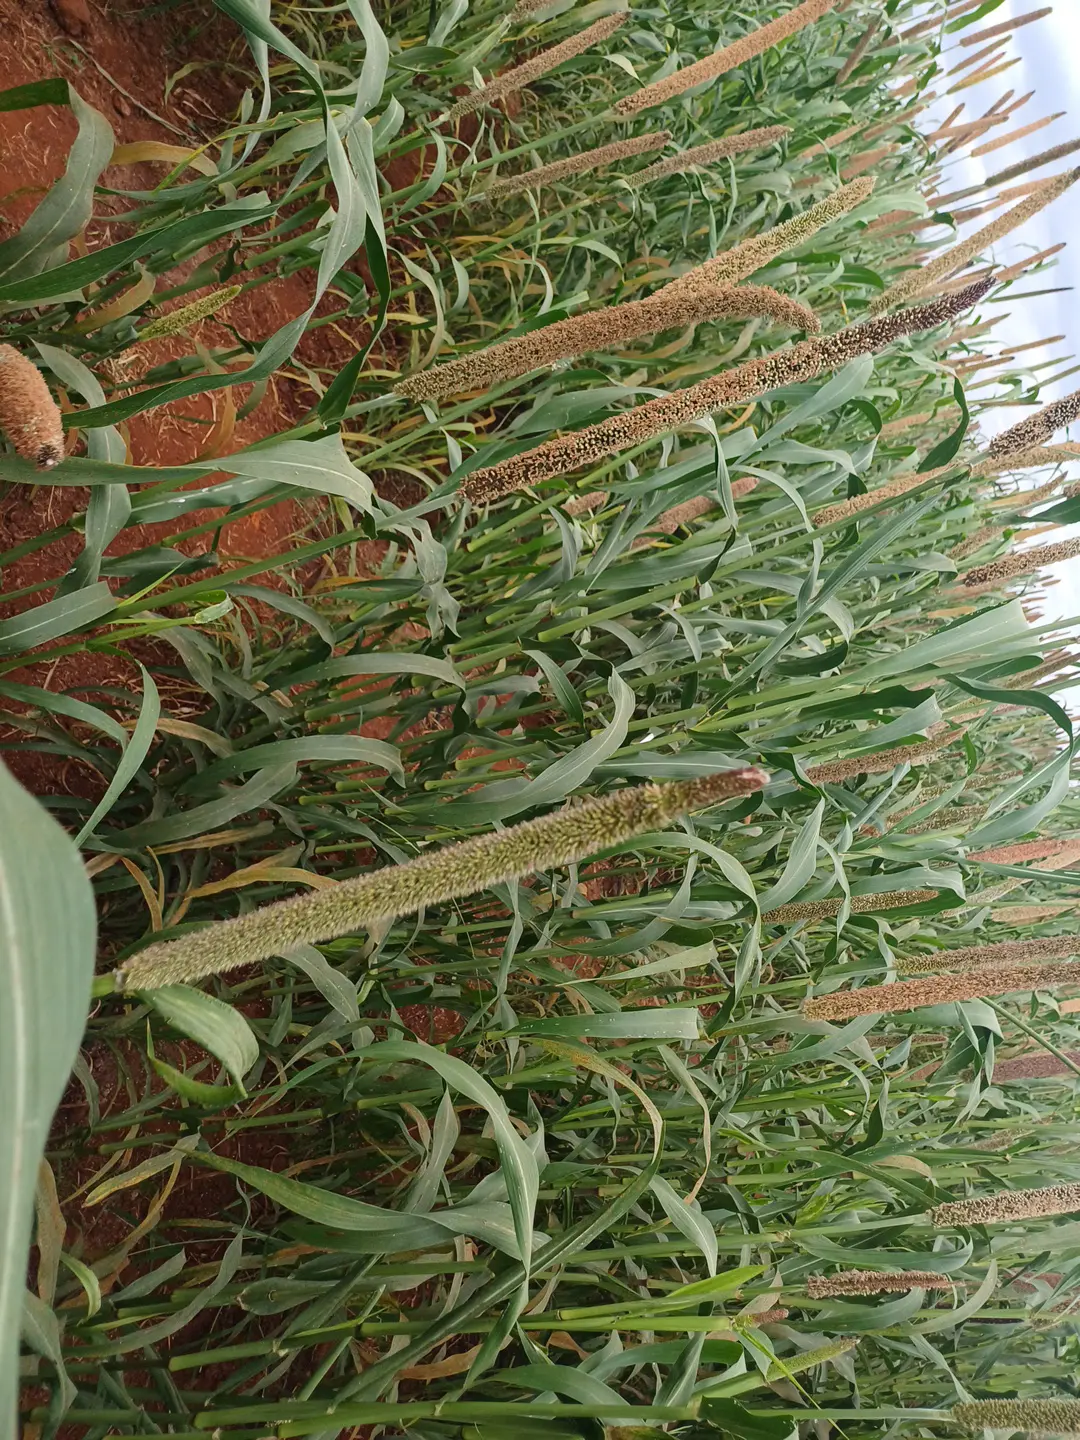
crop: pearl millet
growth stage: filling grain
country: Kenya
